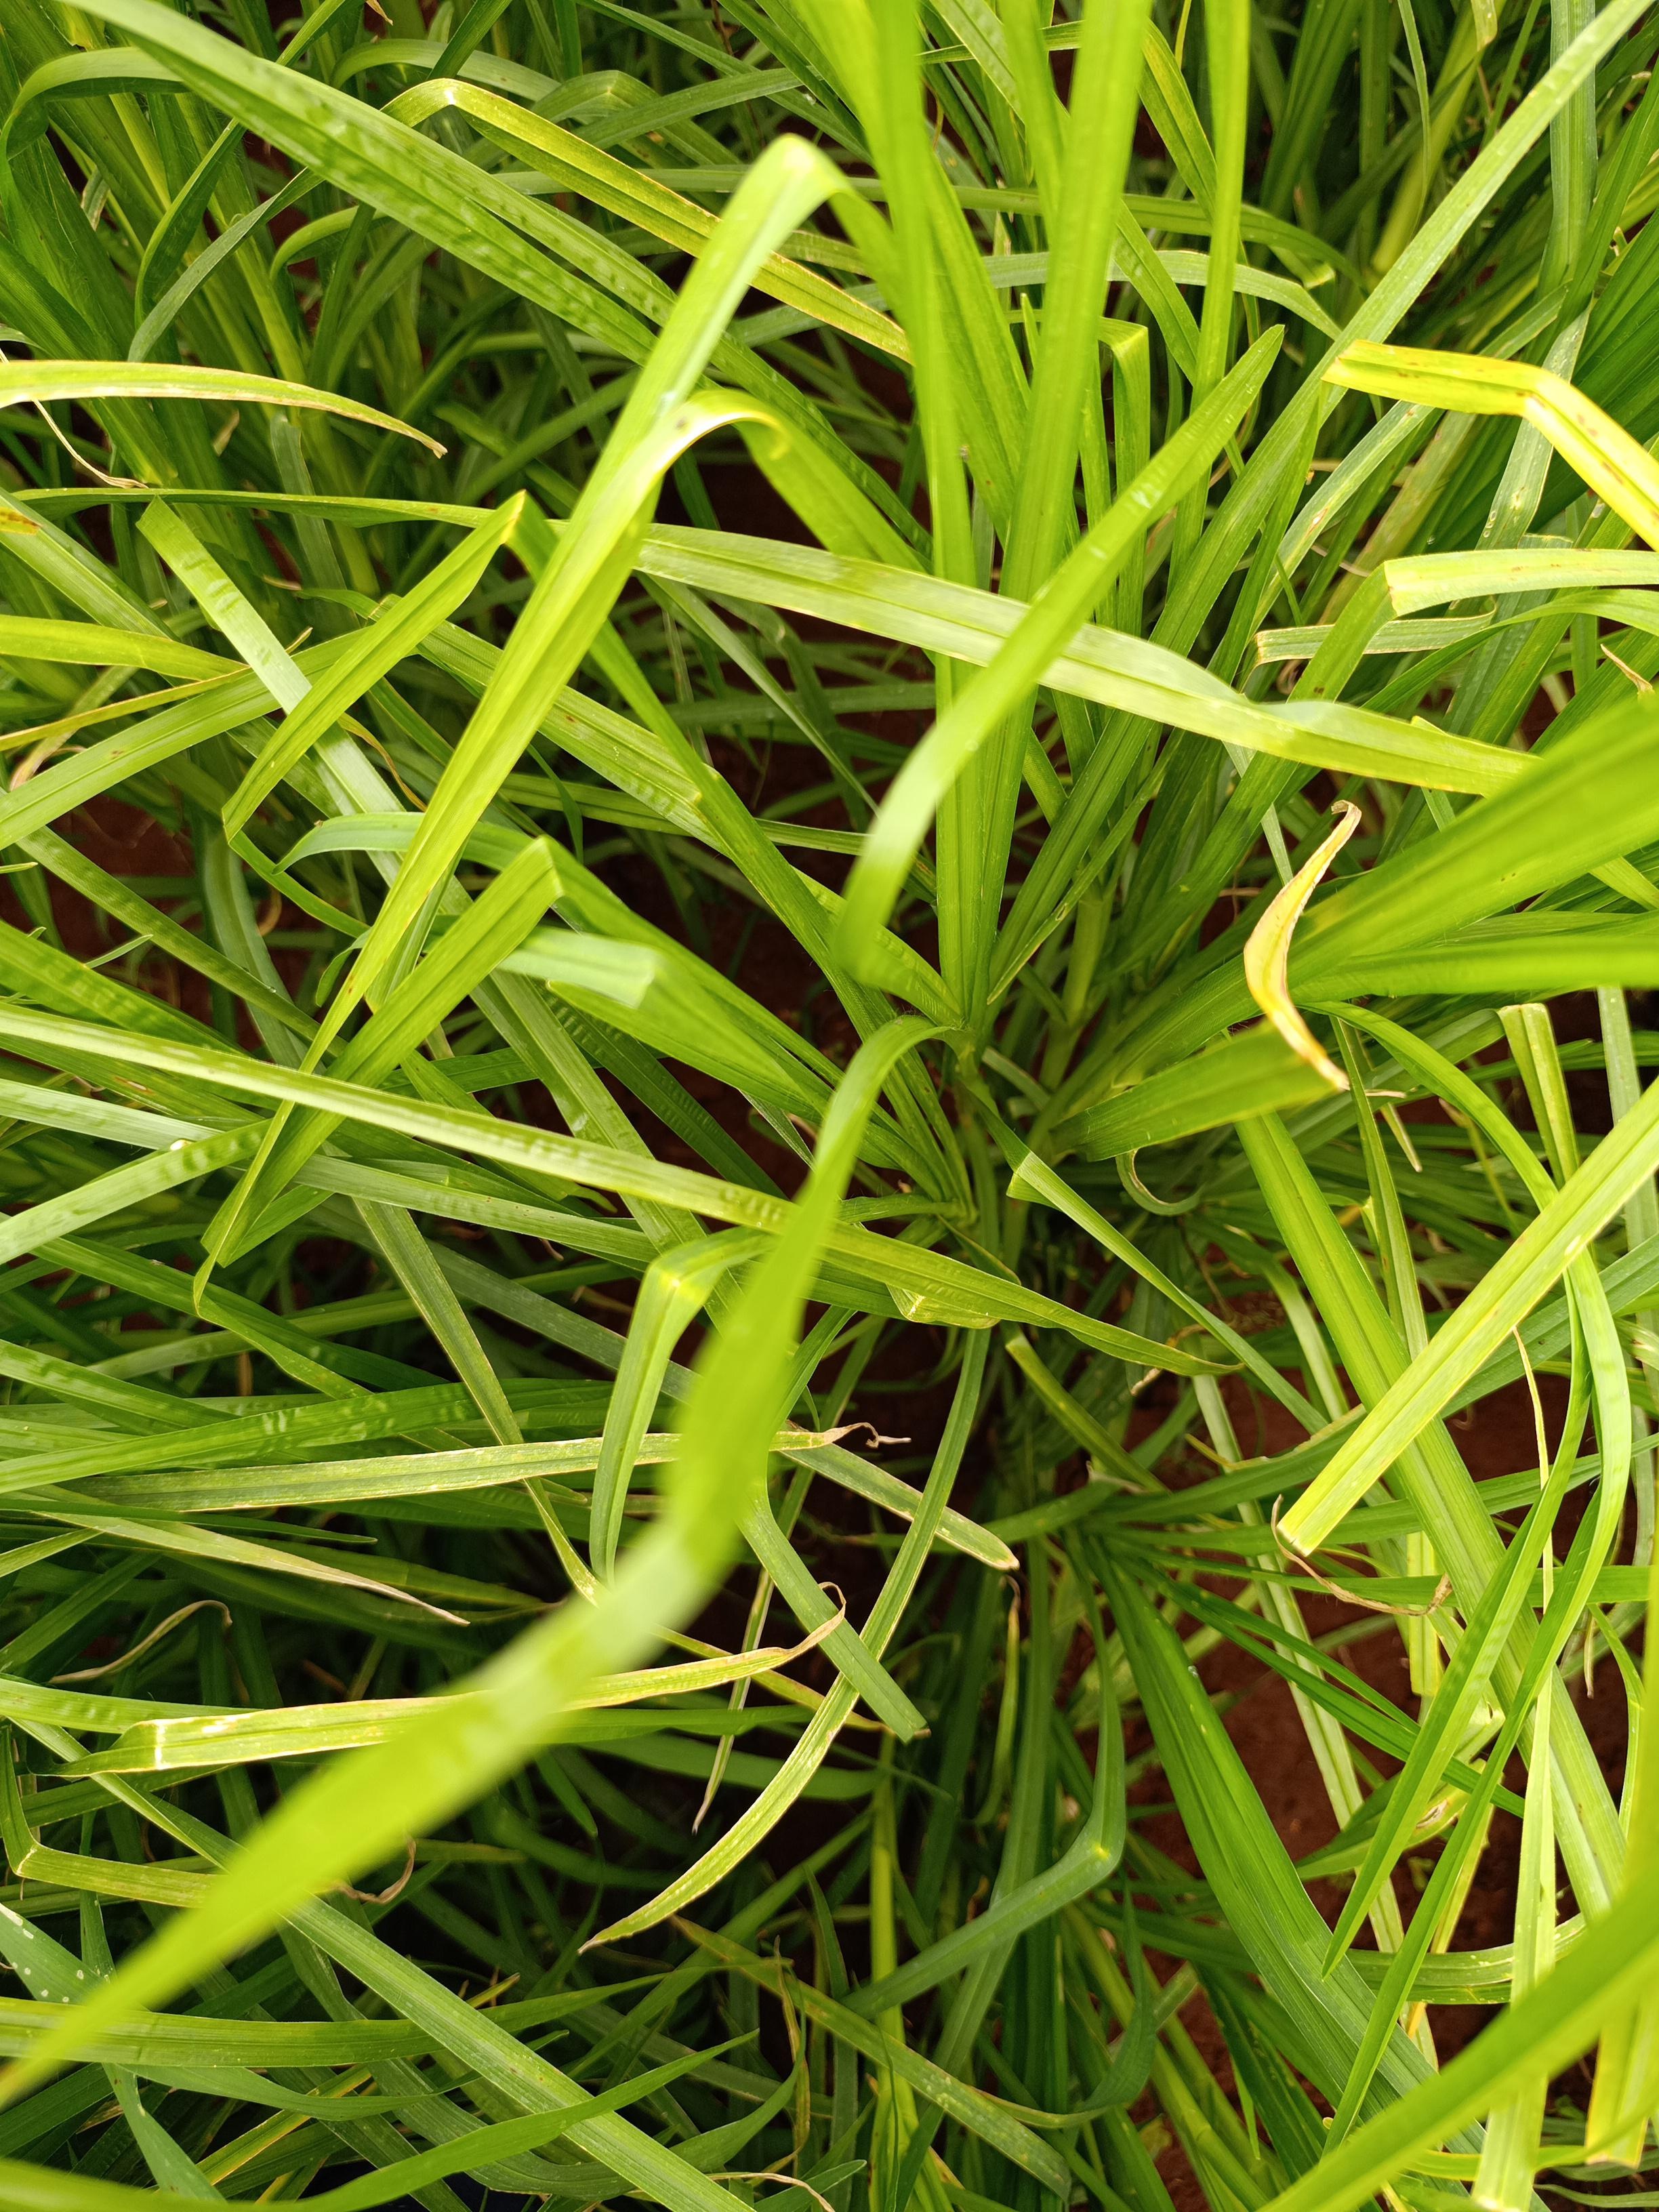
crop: finger millet
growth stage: heading tuber
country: Kenya
